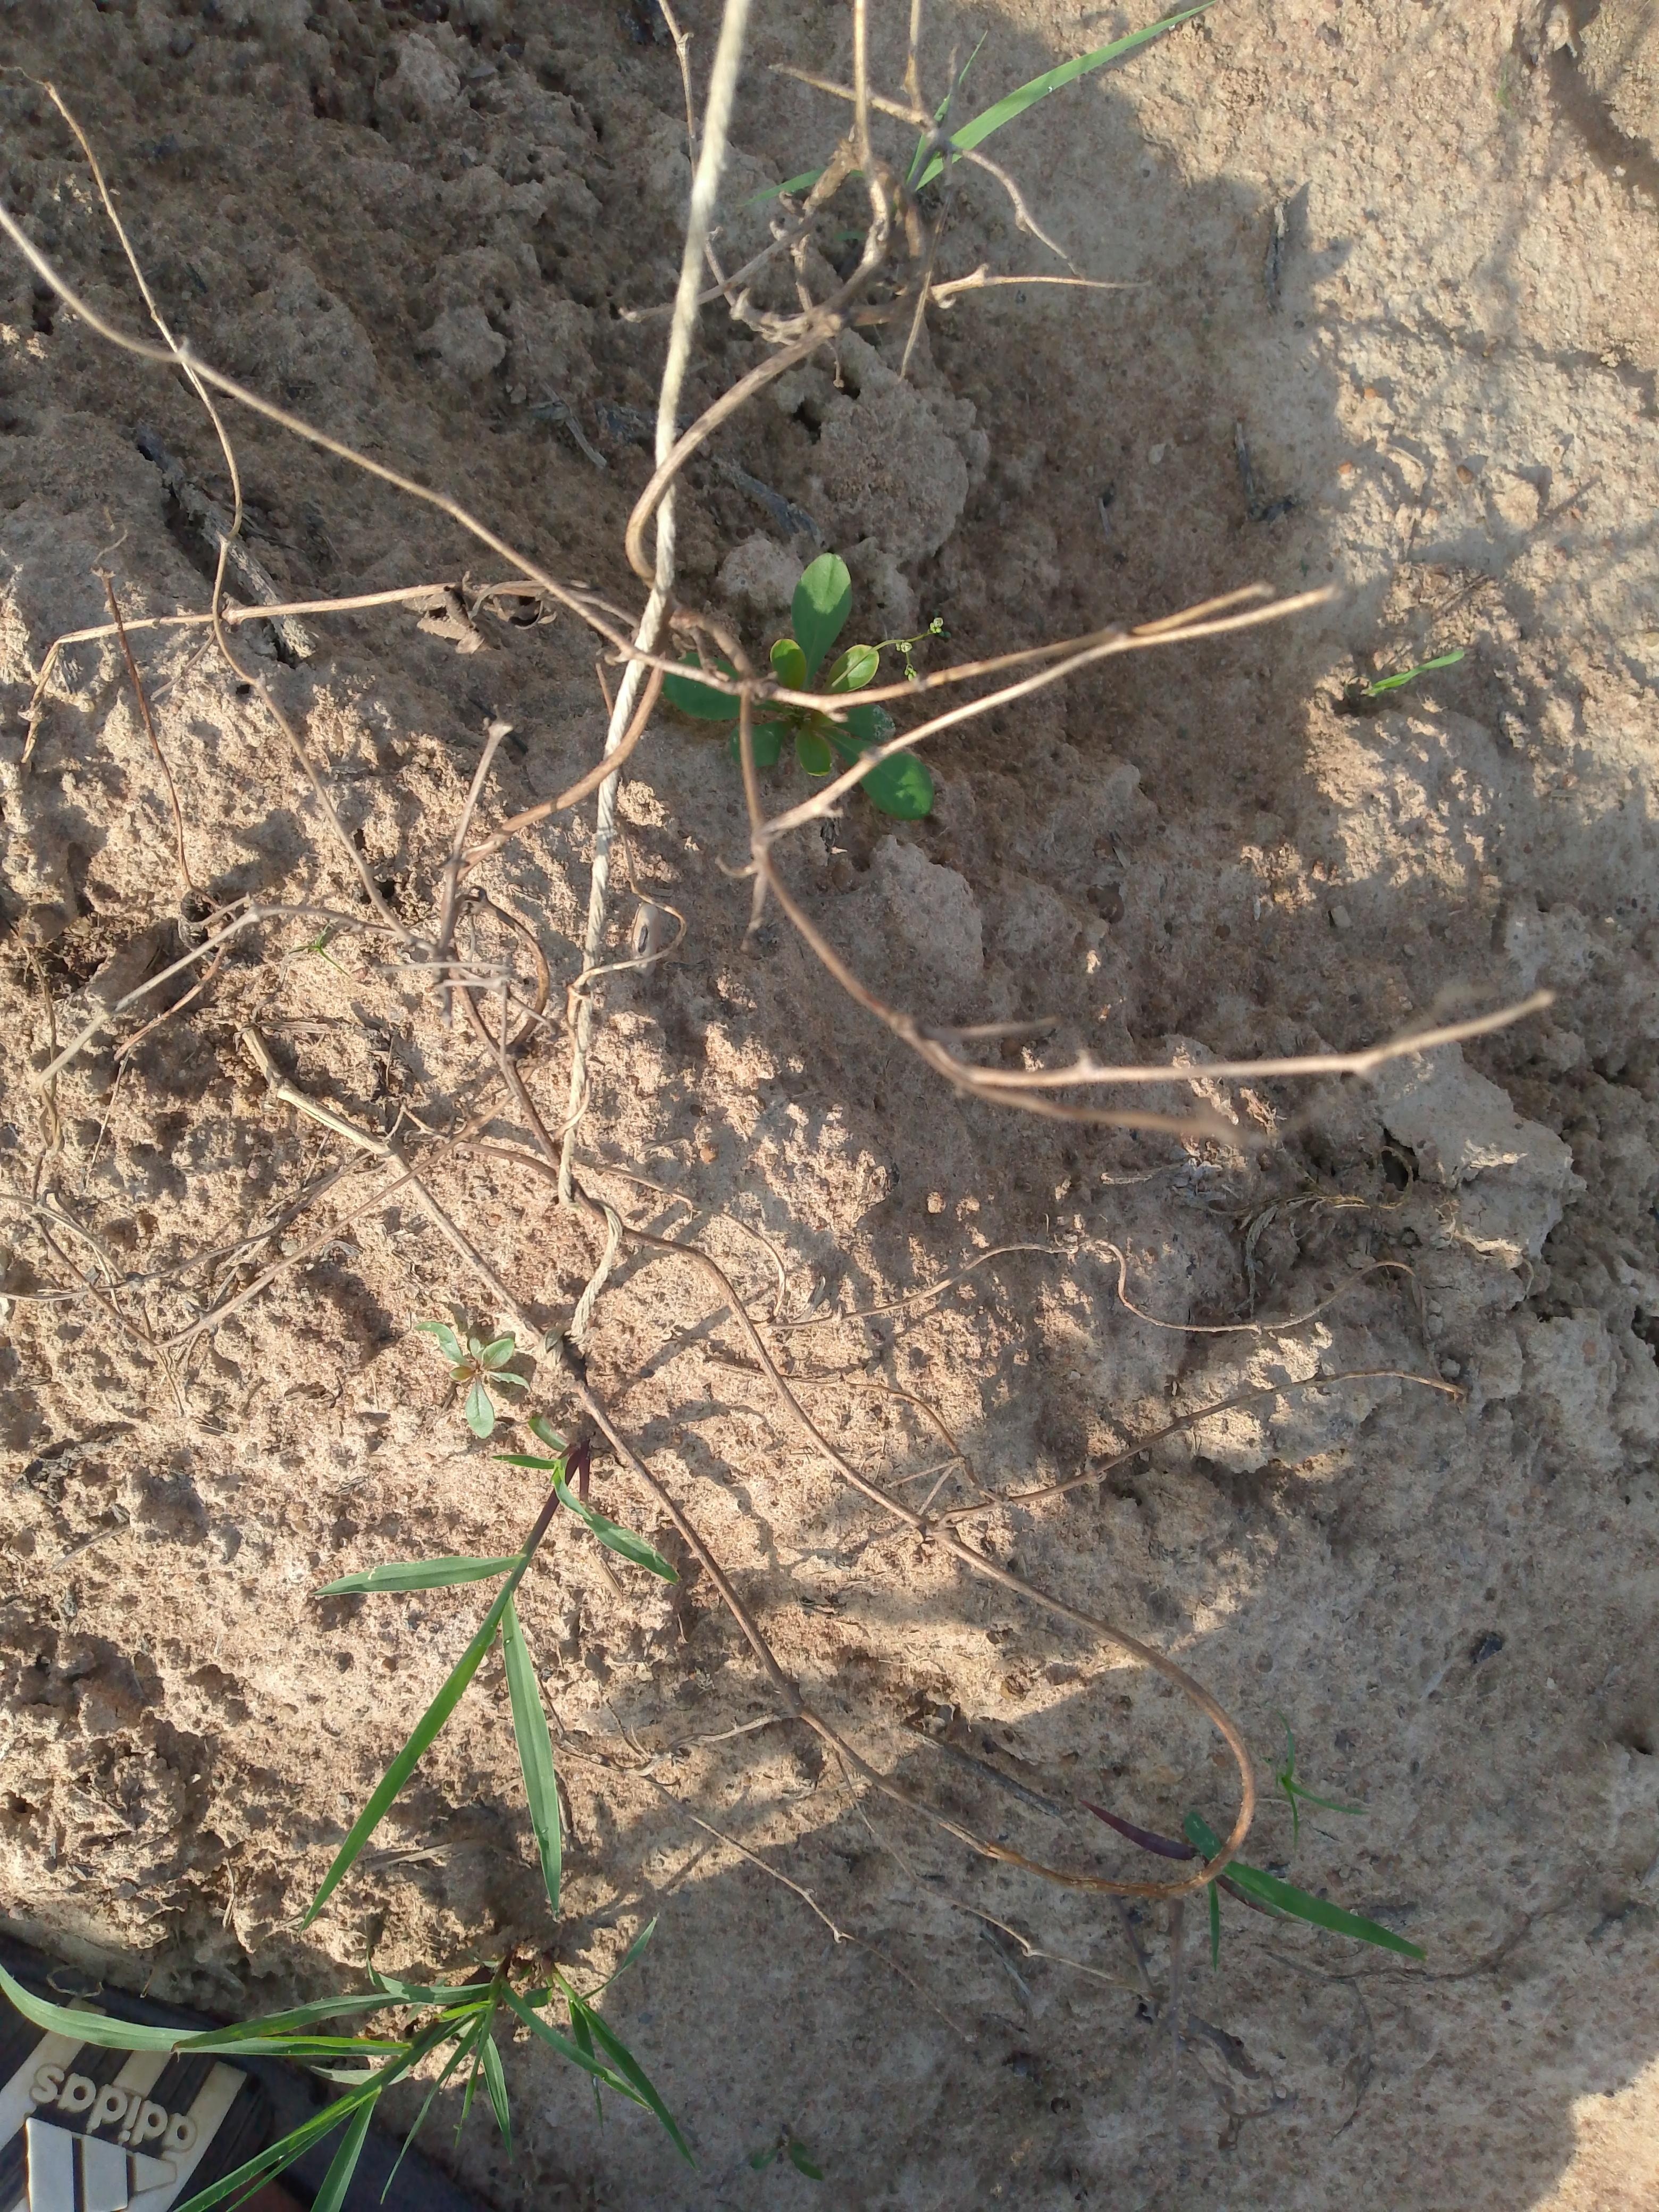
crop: yam
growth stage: maturity
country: Nigeria
